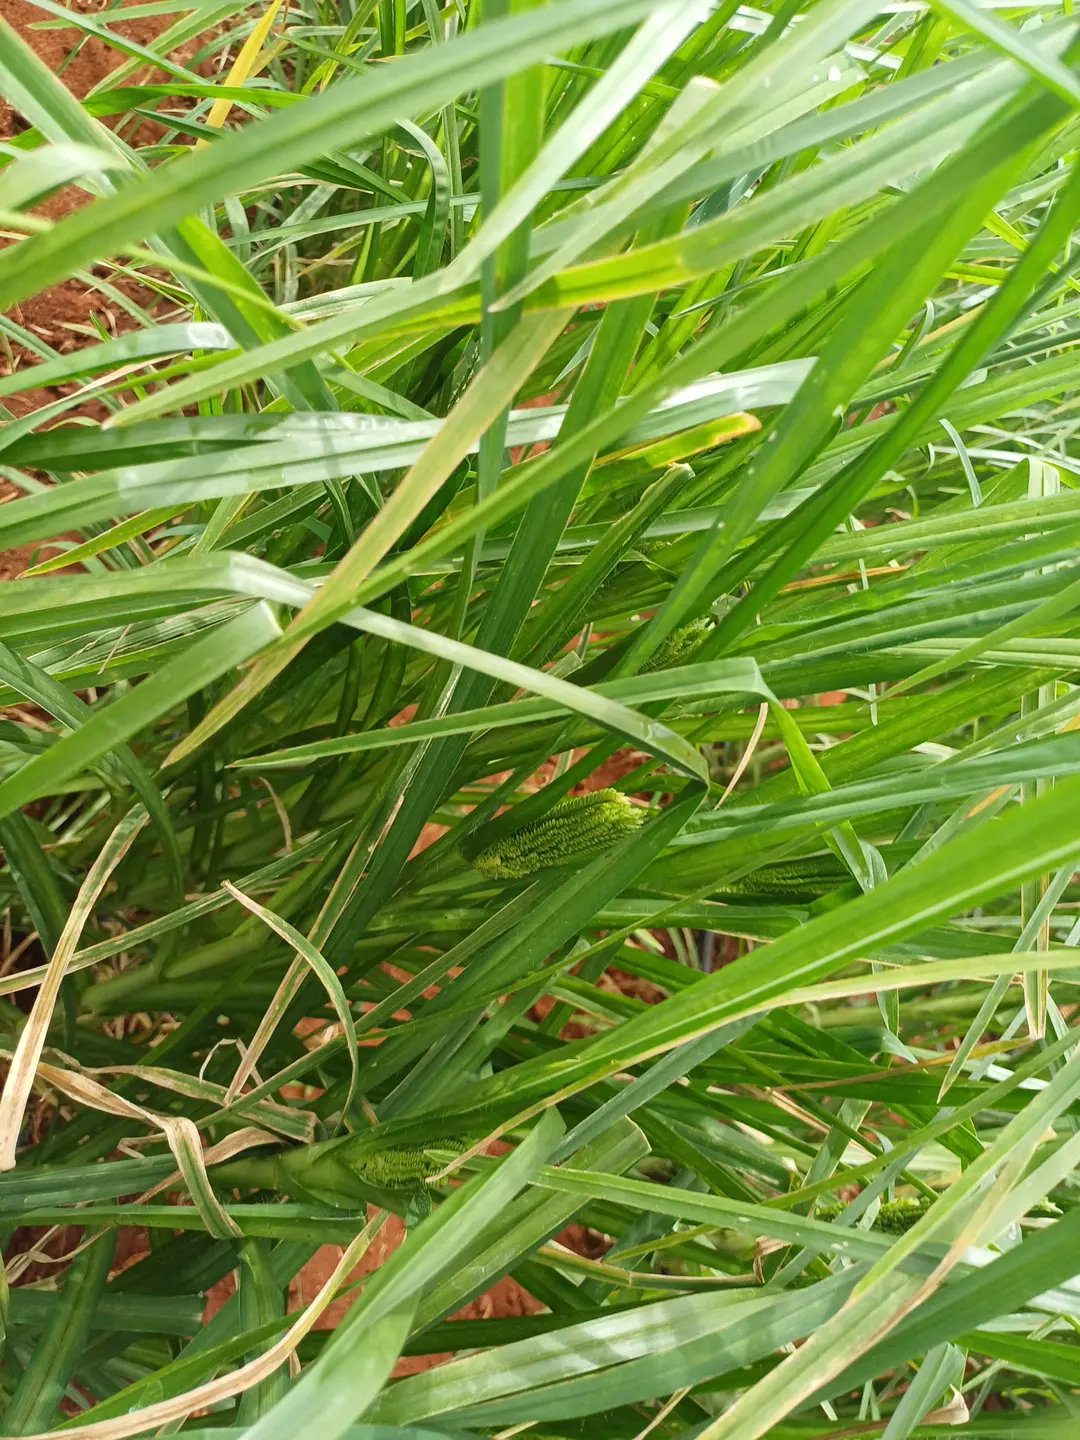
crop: finger millet
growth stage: vegetative
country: Kenya
